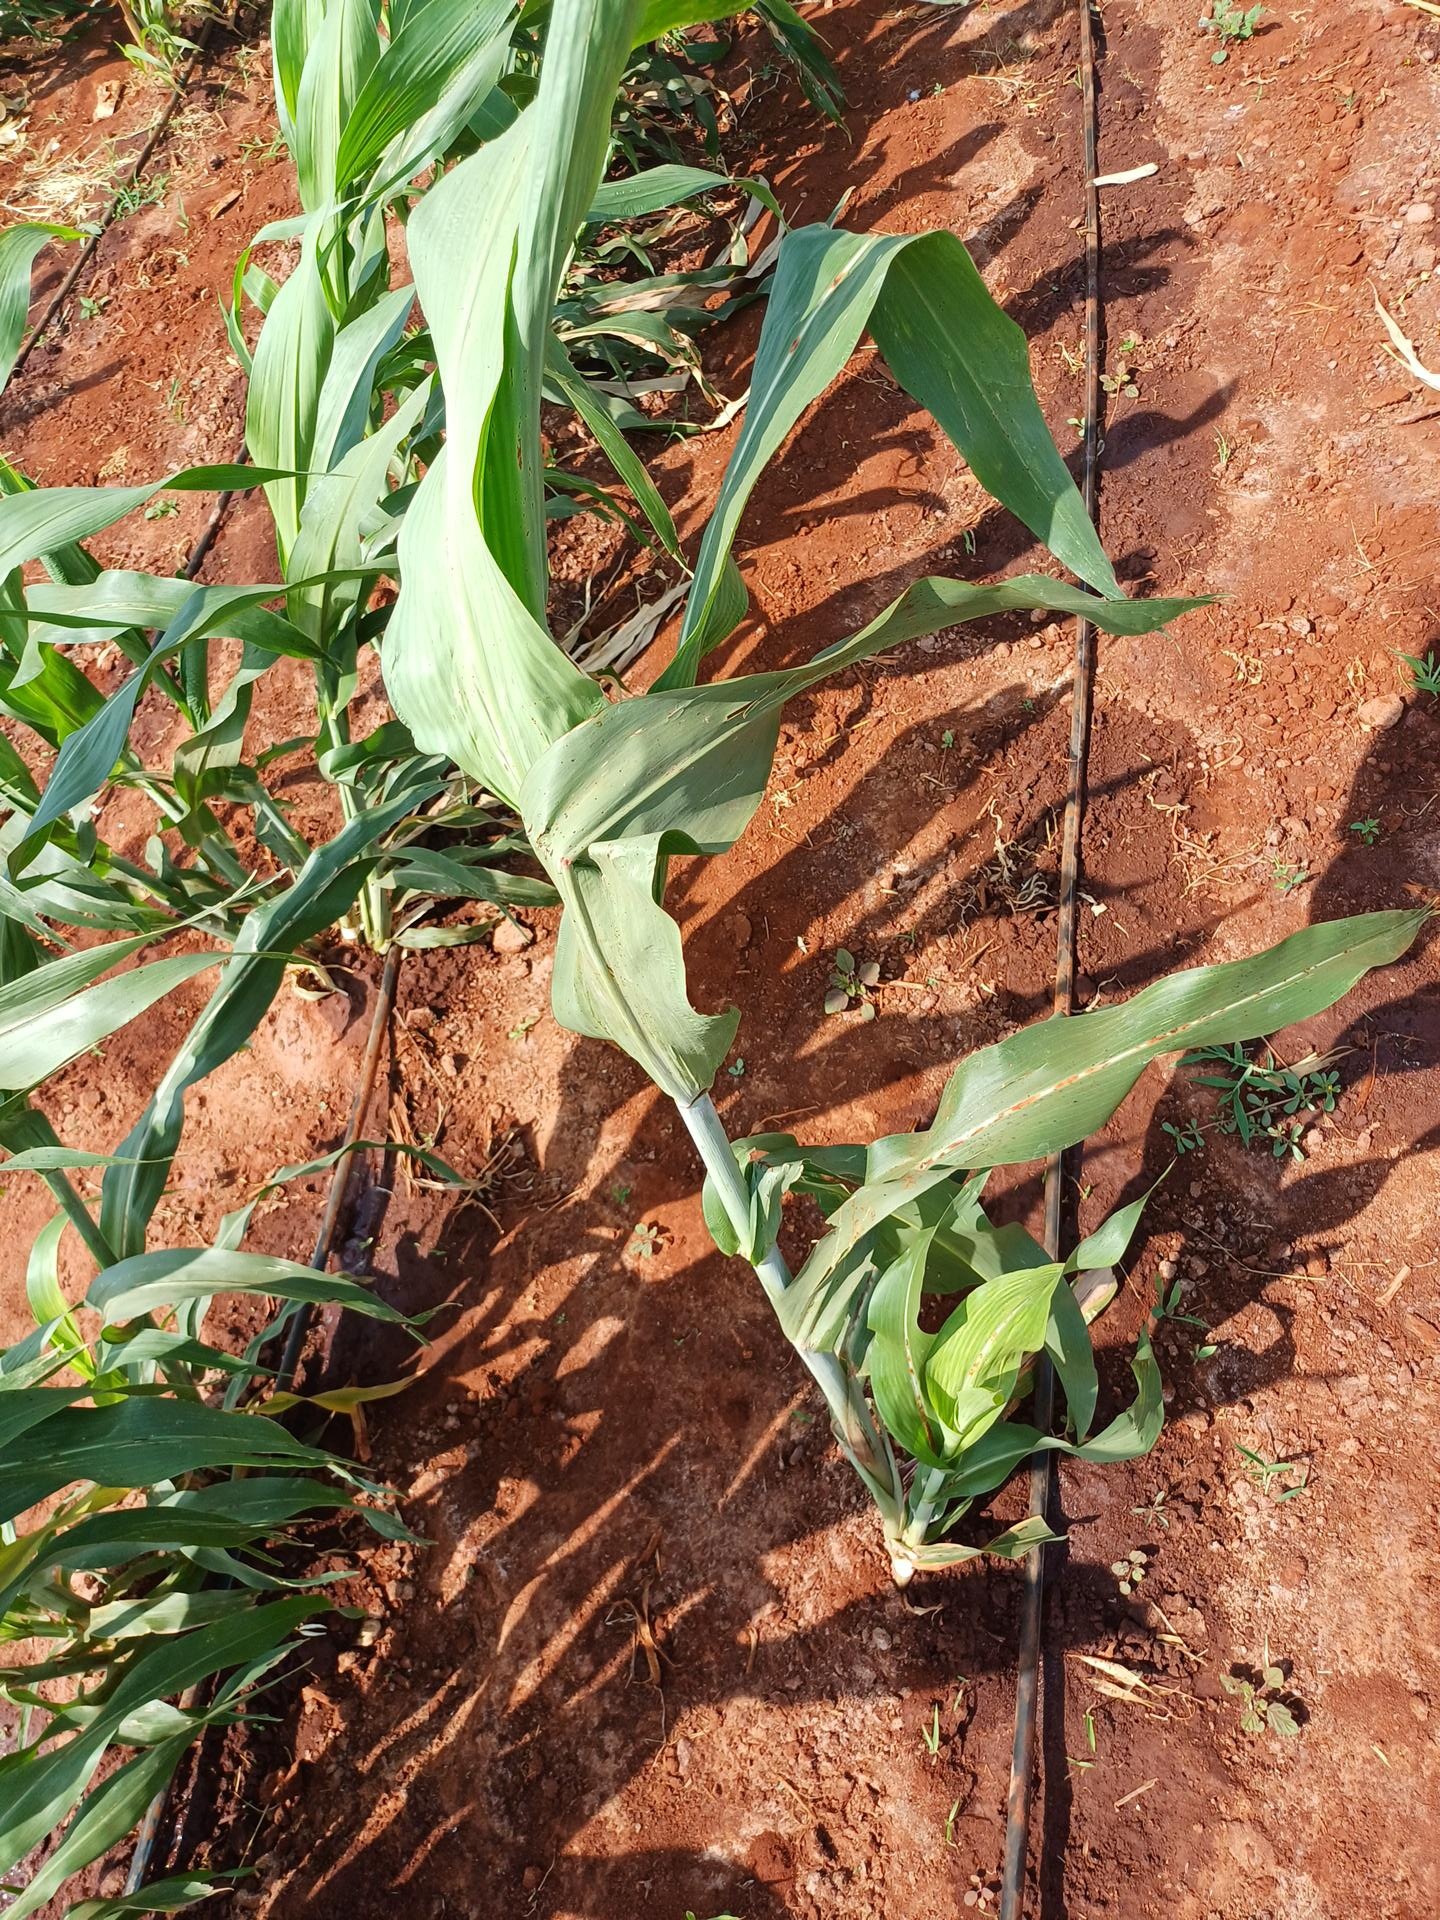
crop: sorghum
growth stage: vegetative
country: Kenya
